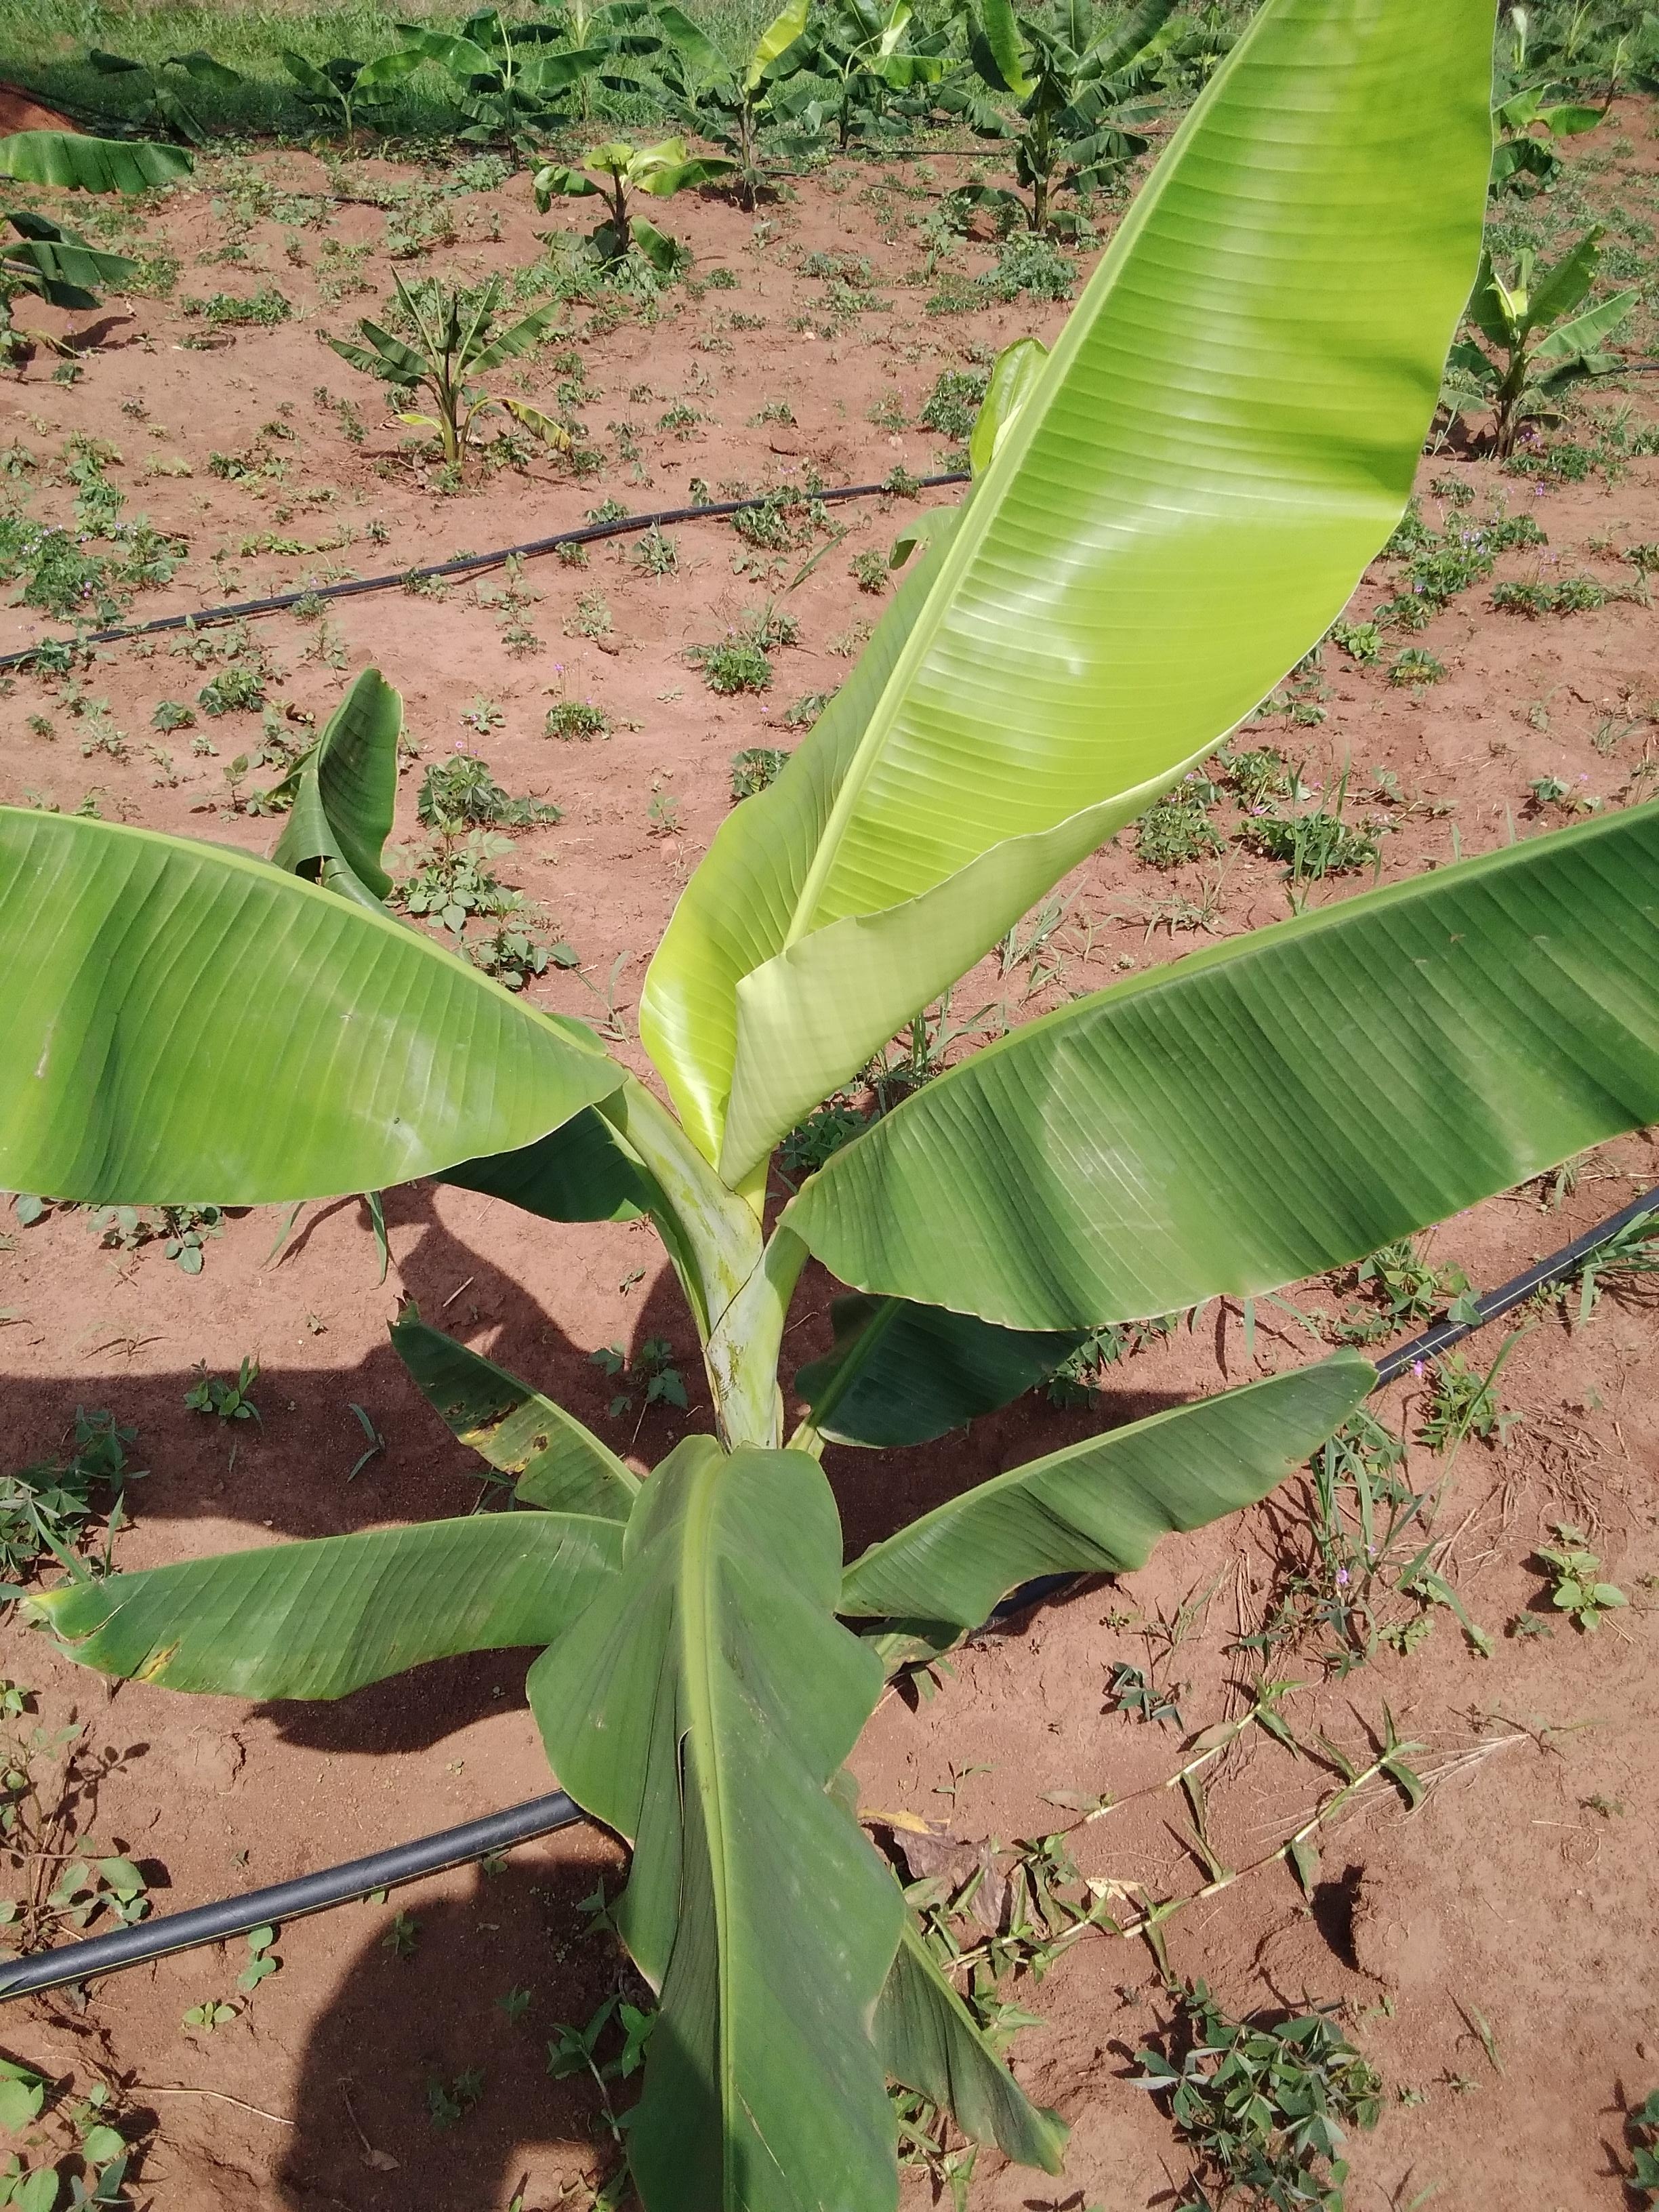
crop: banana
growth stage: vegetative
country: Uganda
